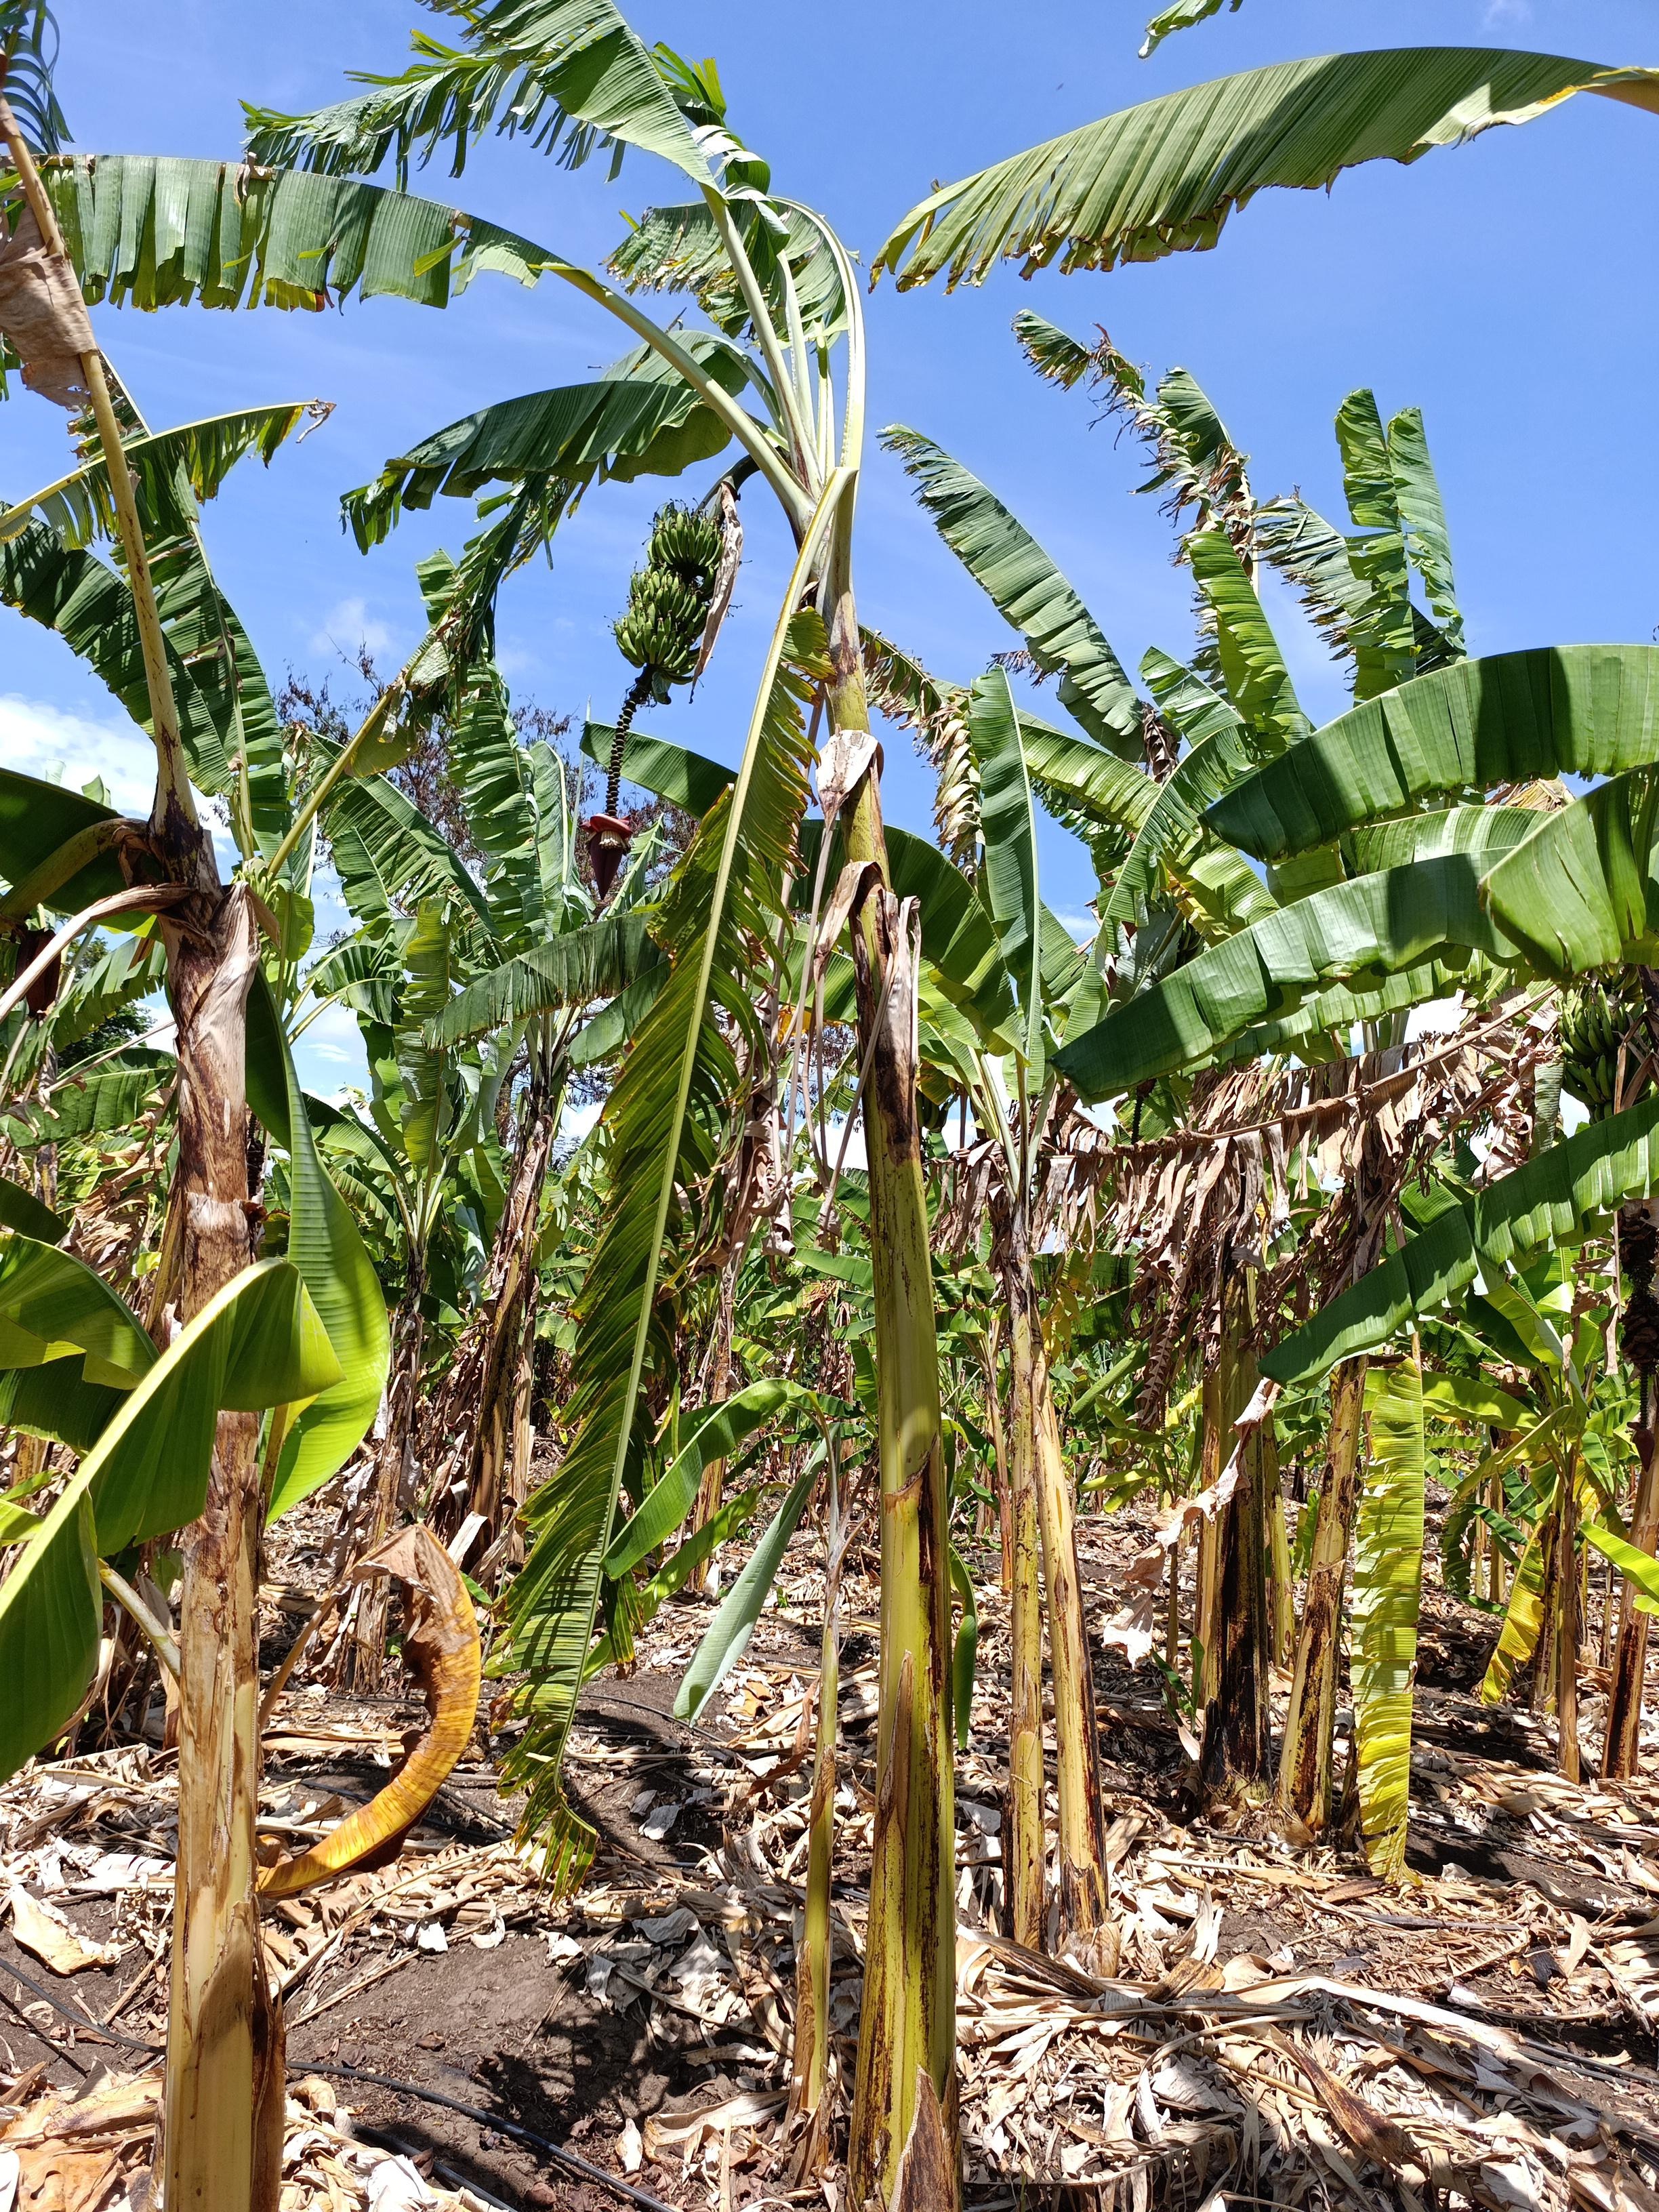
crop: banana
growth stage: development fruit
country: Tanzania
